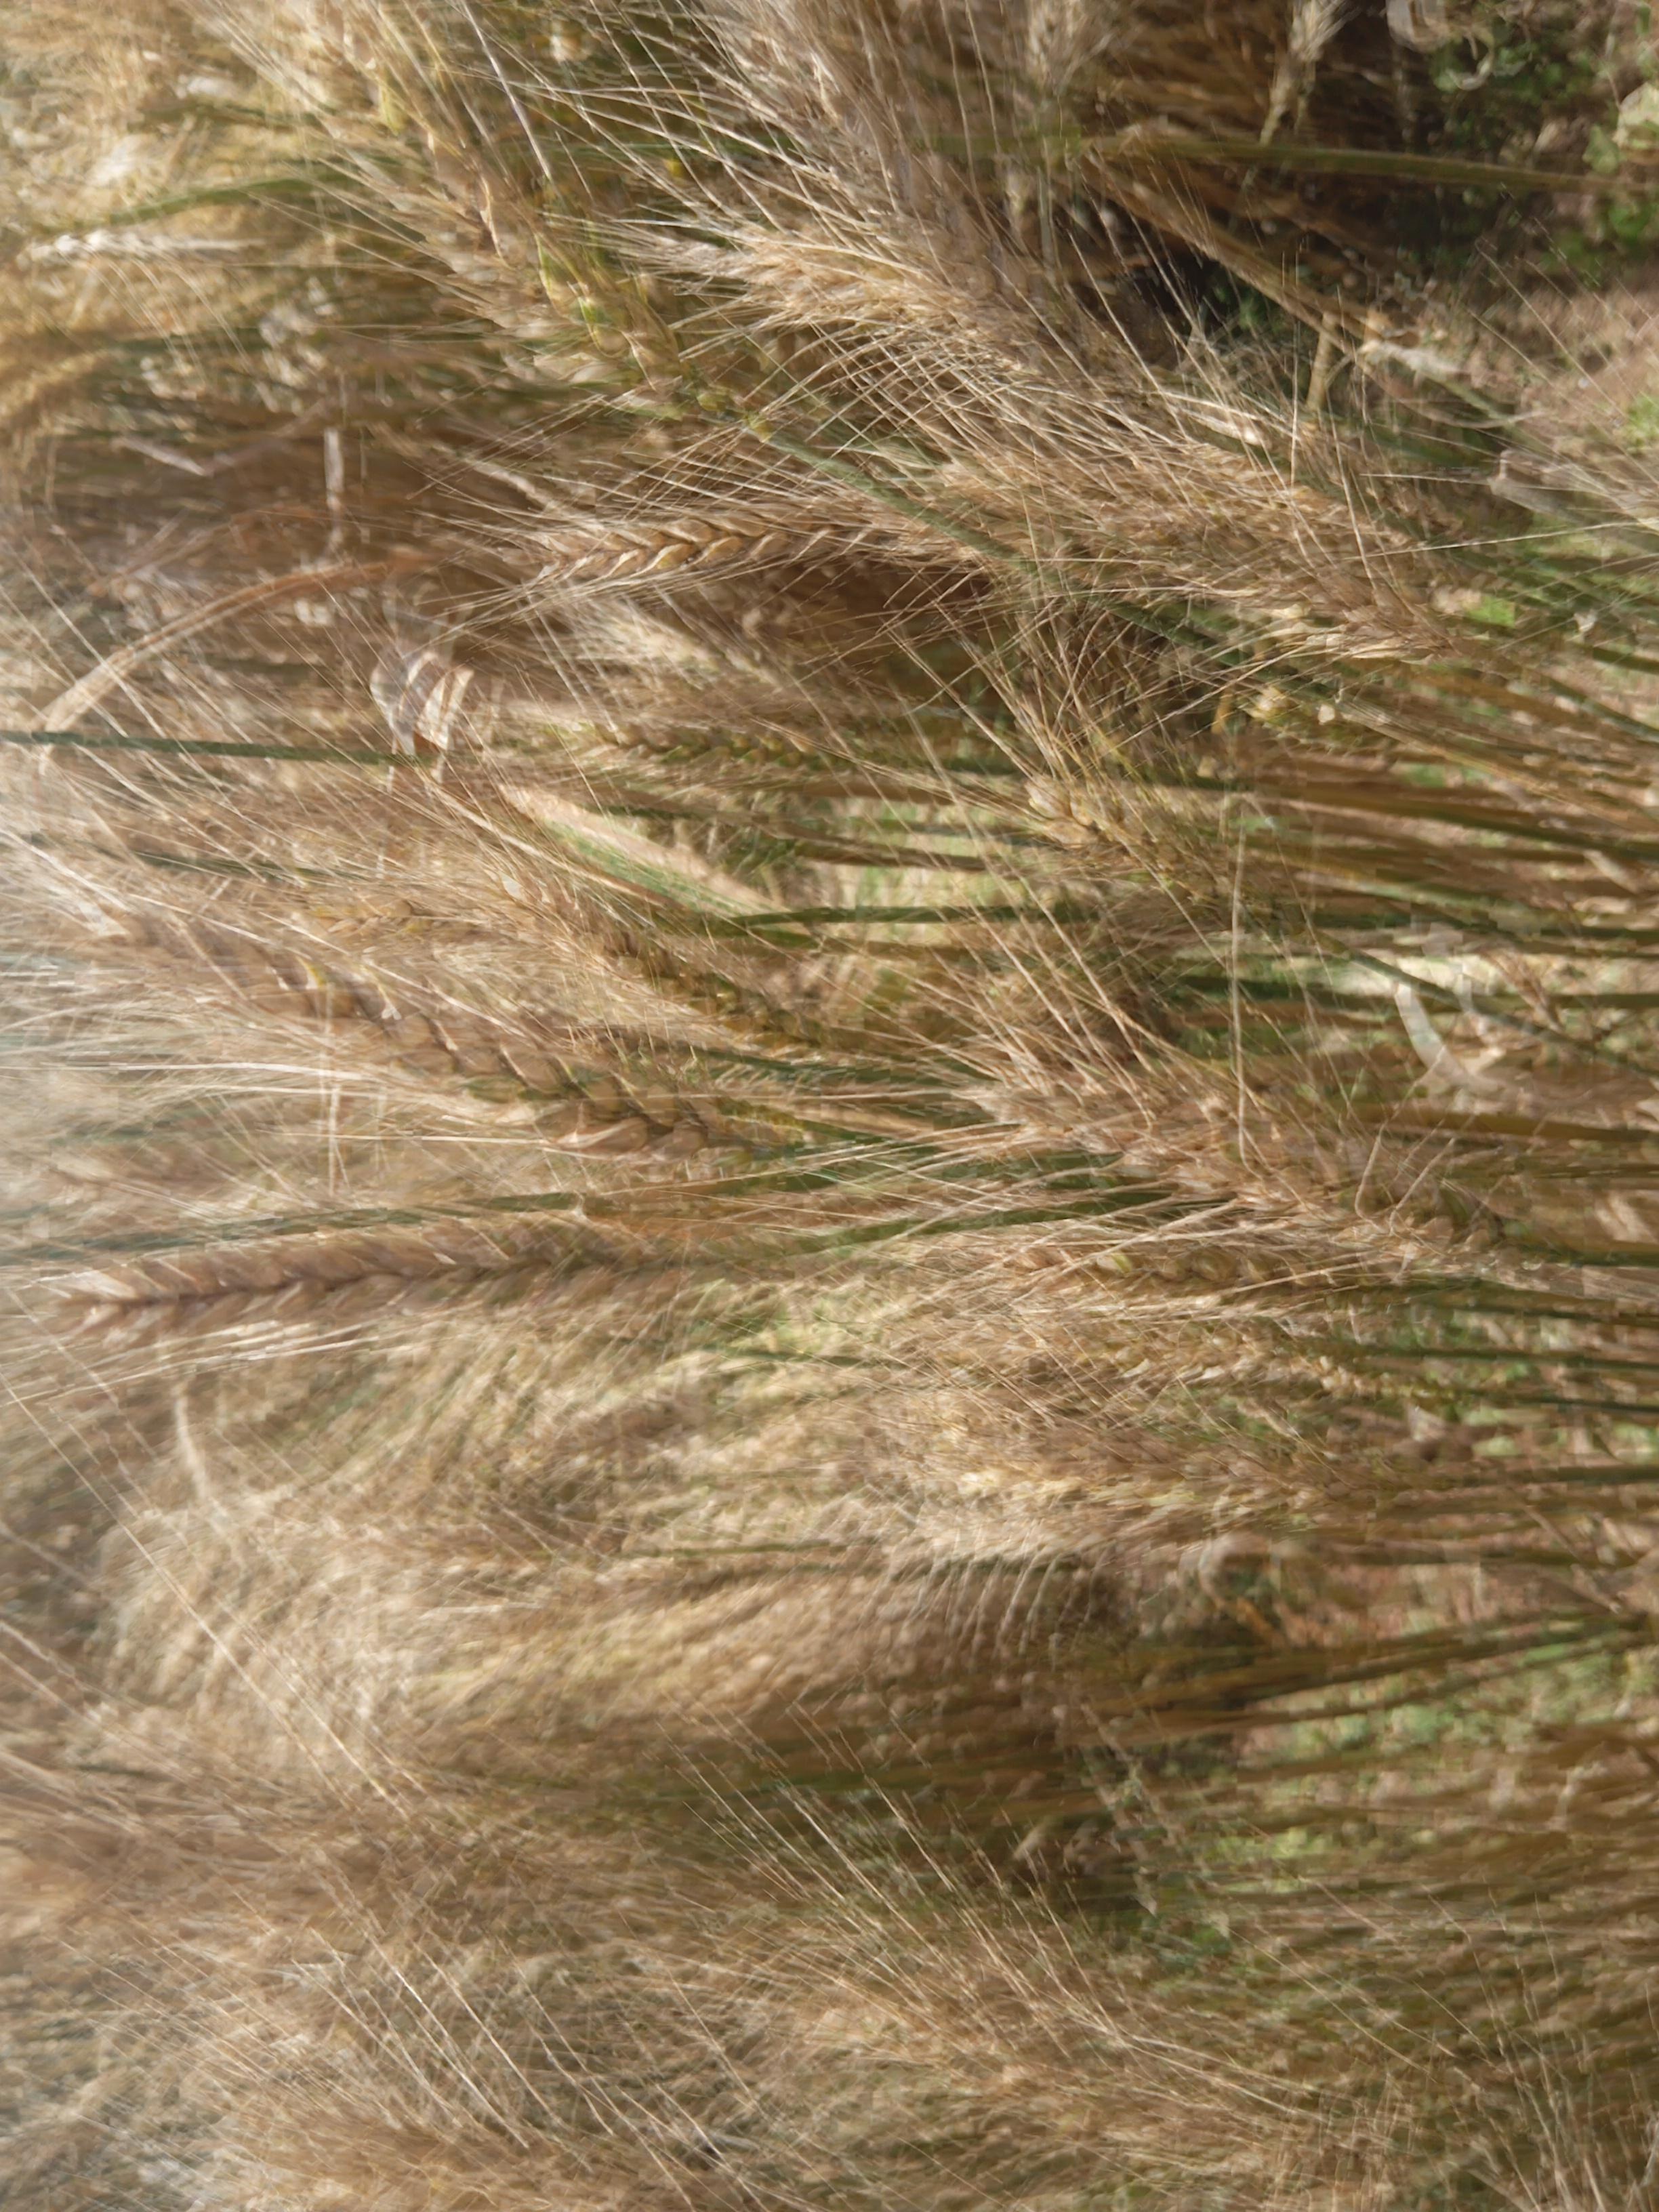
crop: wheat
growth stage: maturity
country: Kenya
